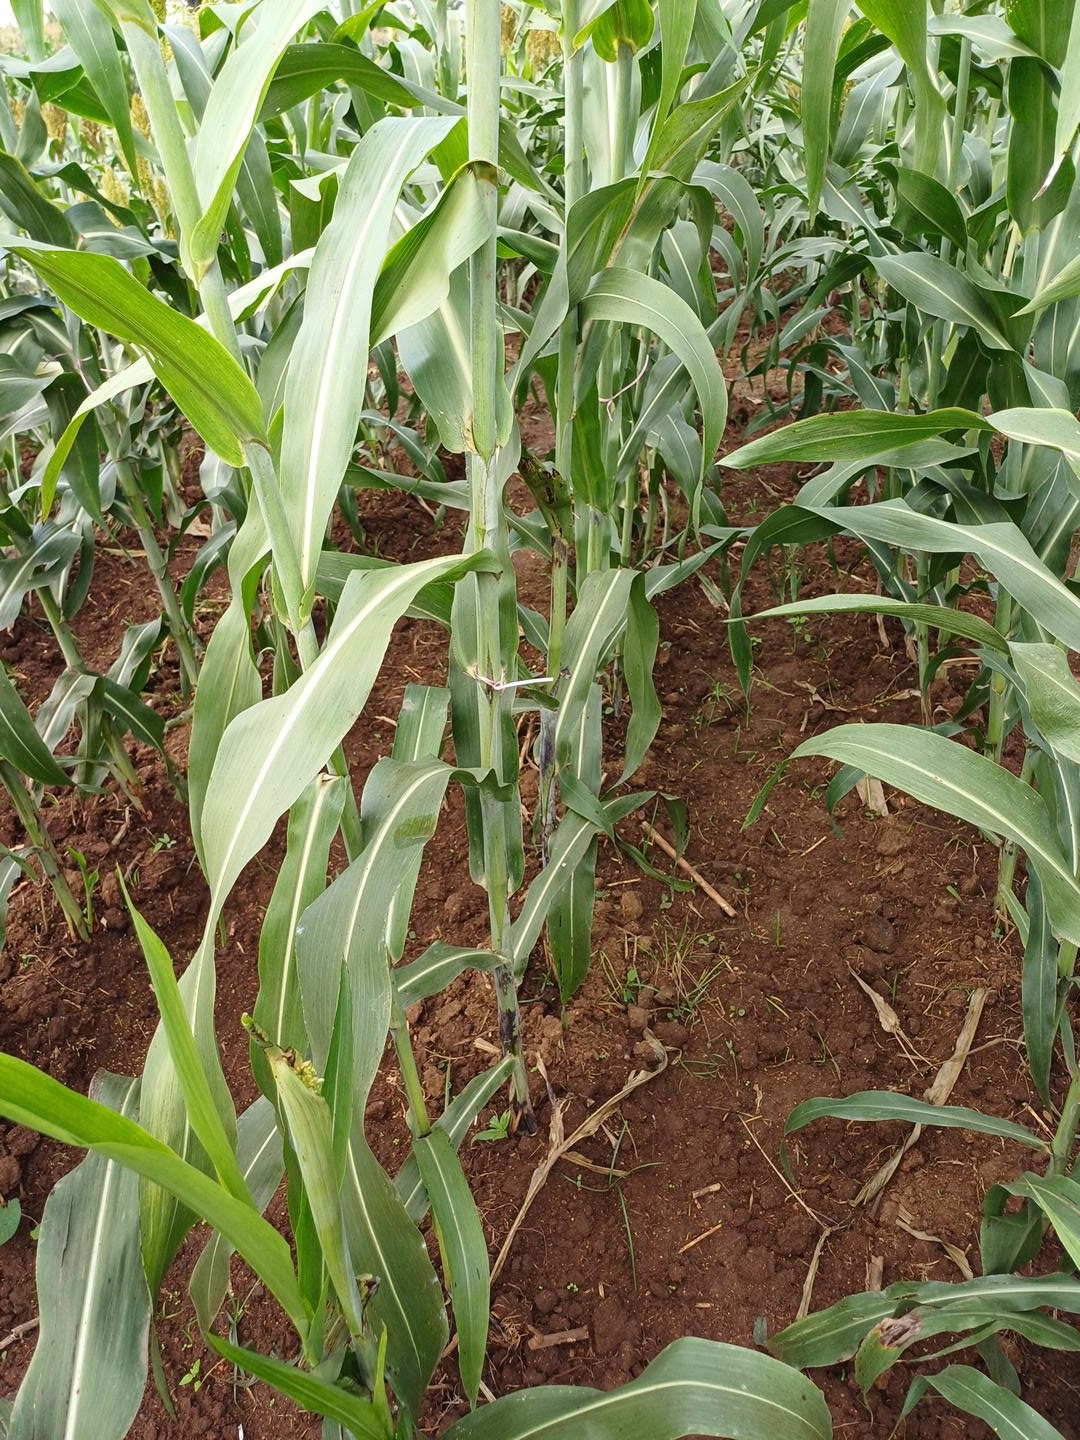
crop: sorghum
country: Kenya
